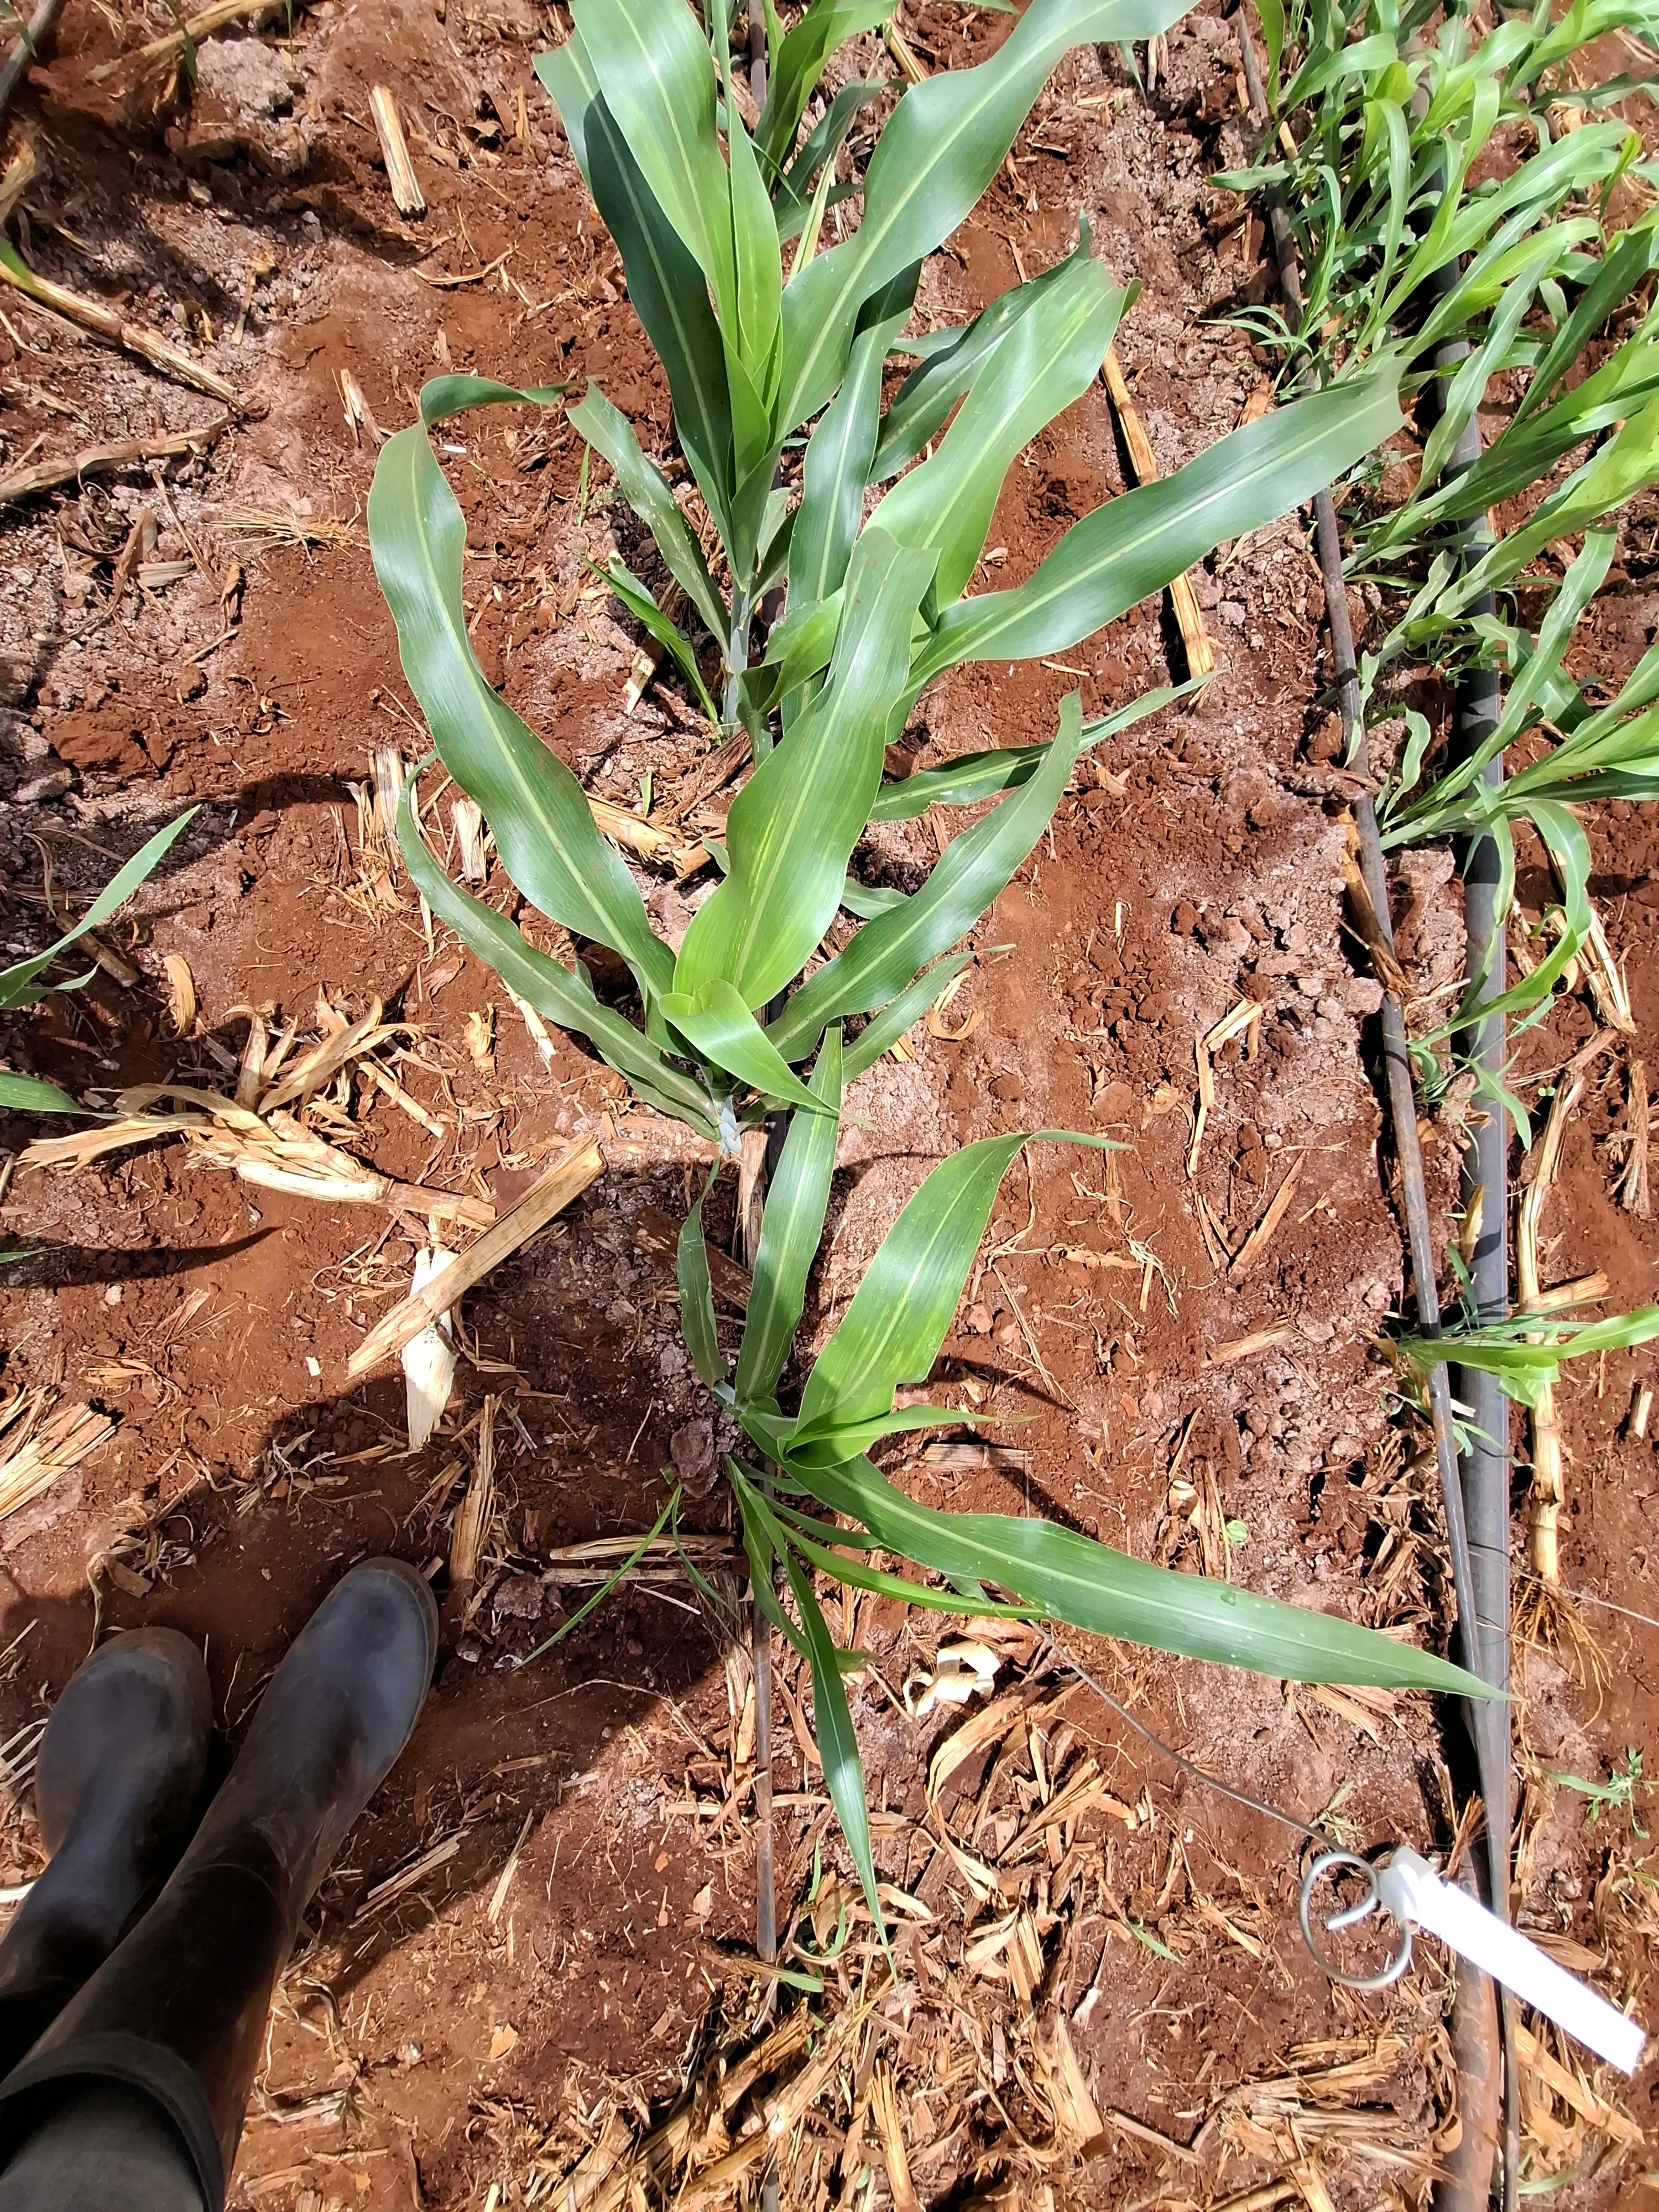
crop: sorghum
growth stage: vegetative
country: Kenya
